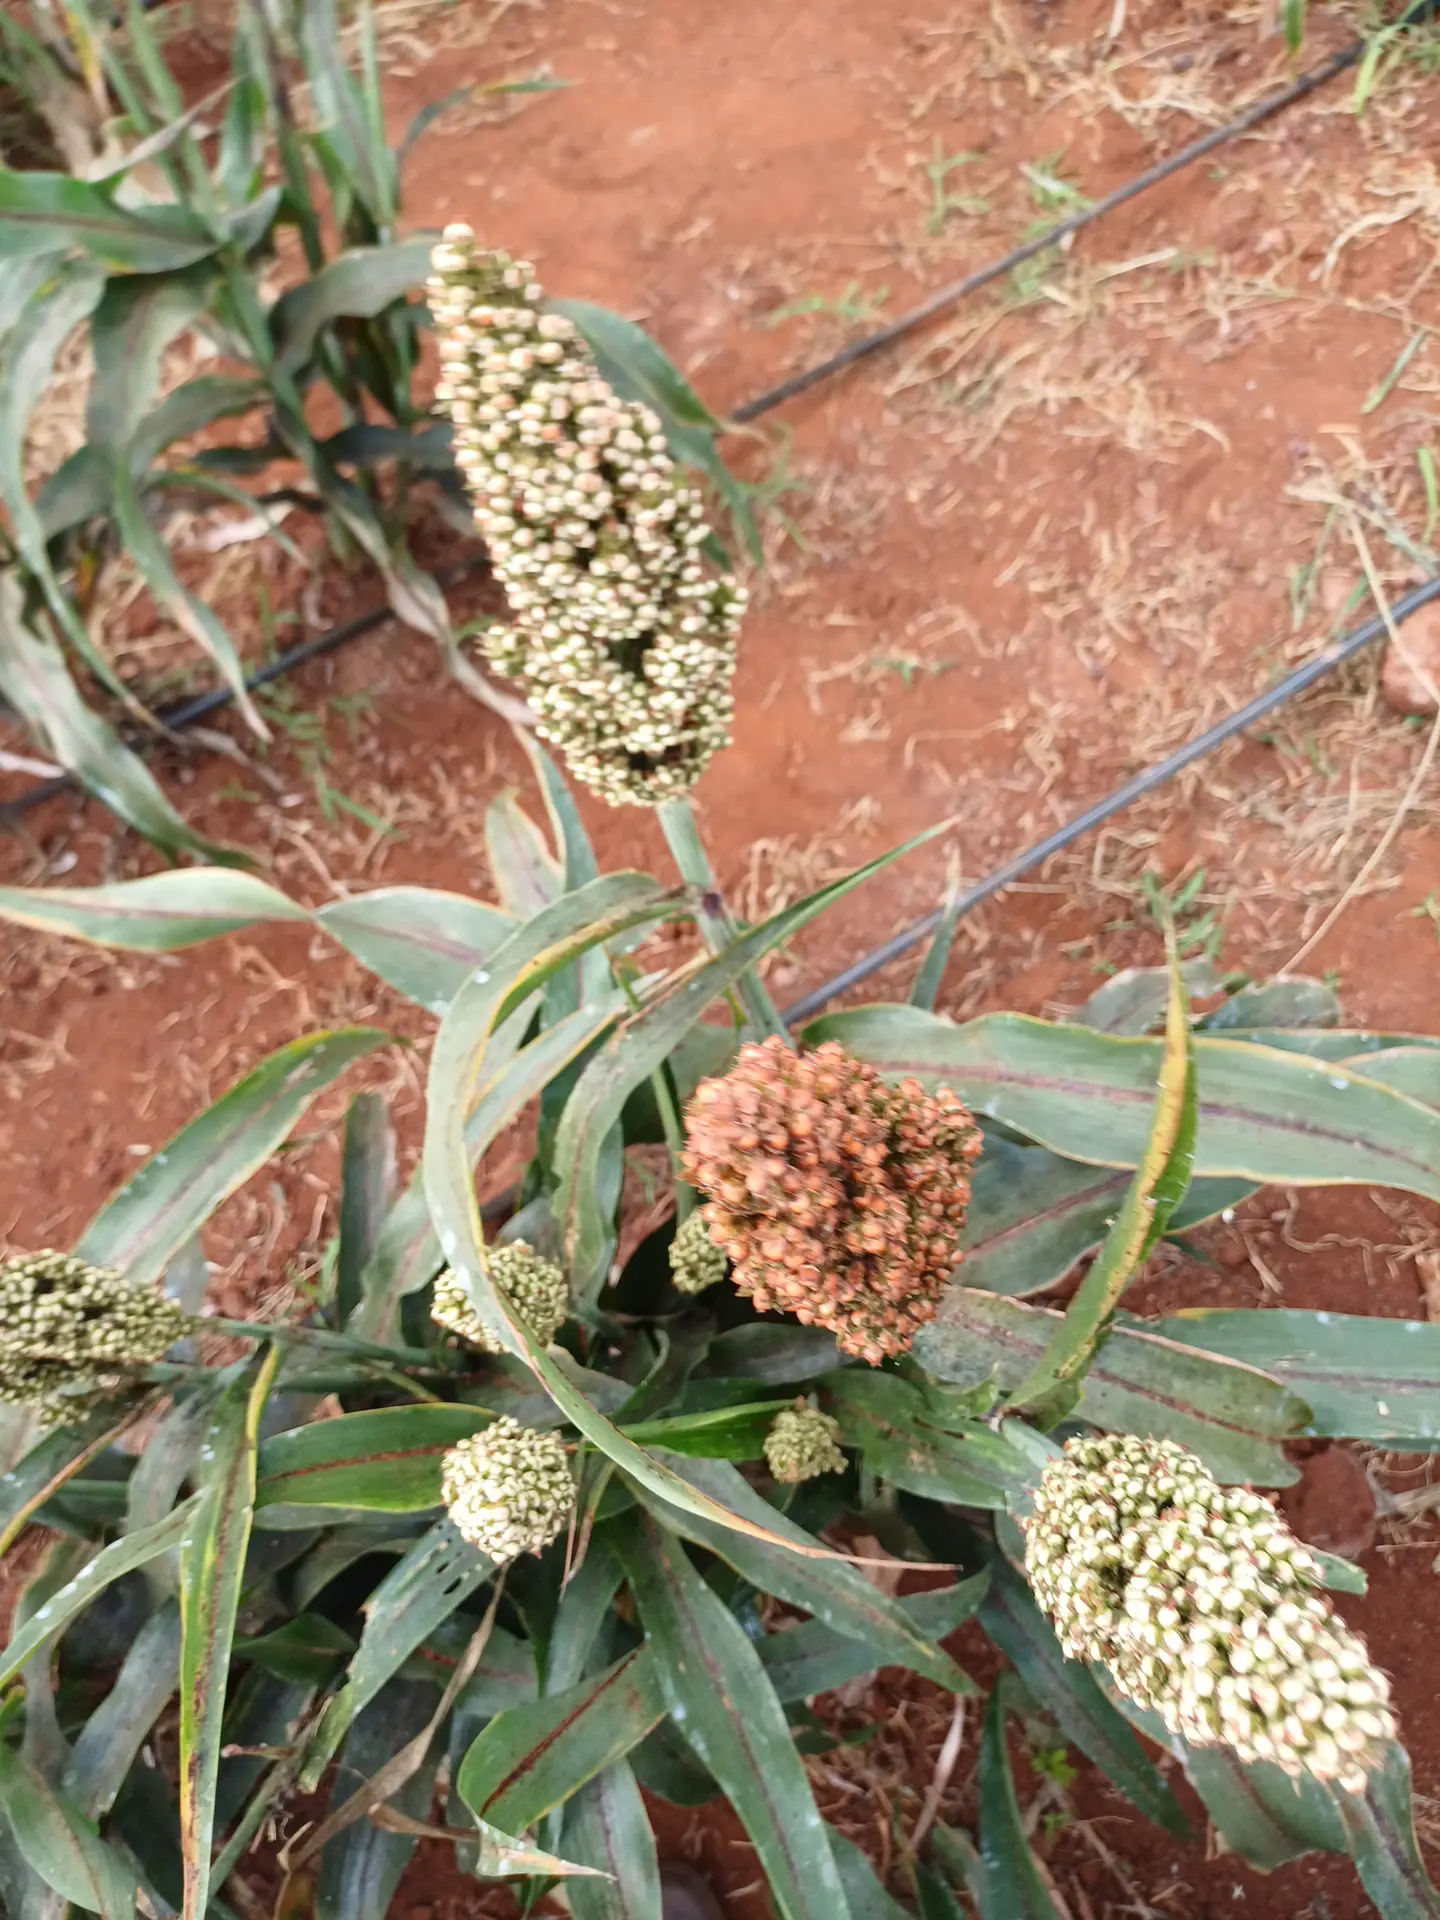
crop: sorghum
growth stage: filling grain
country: Kenya
